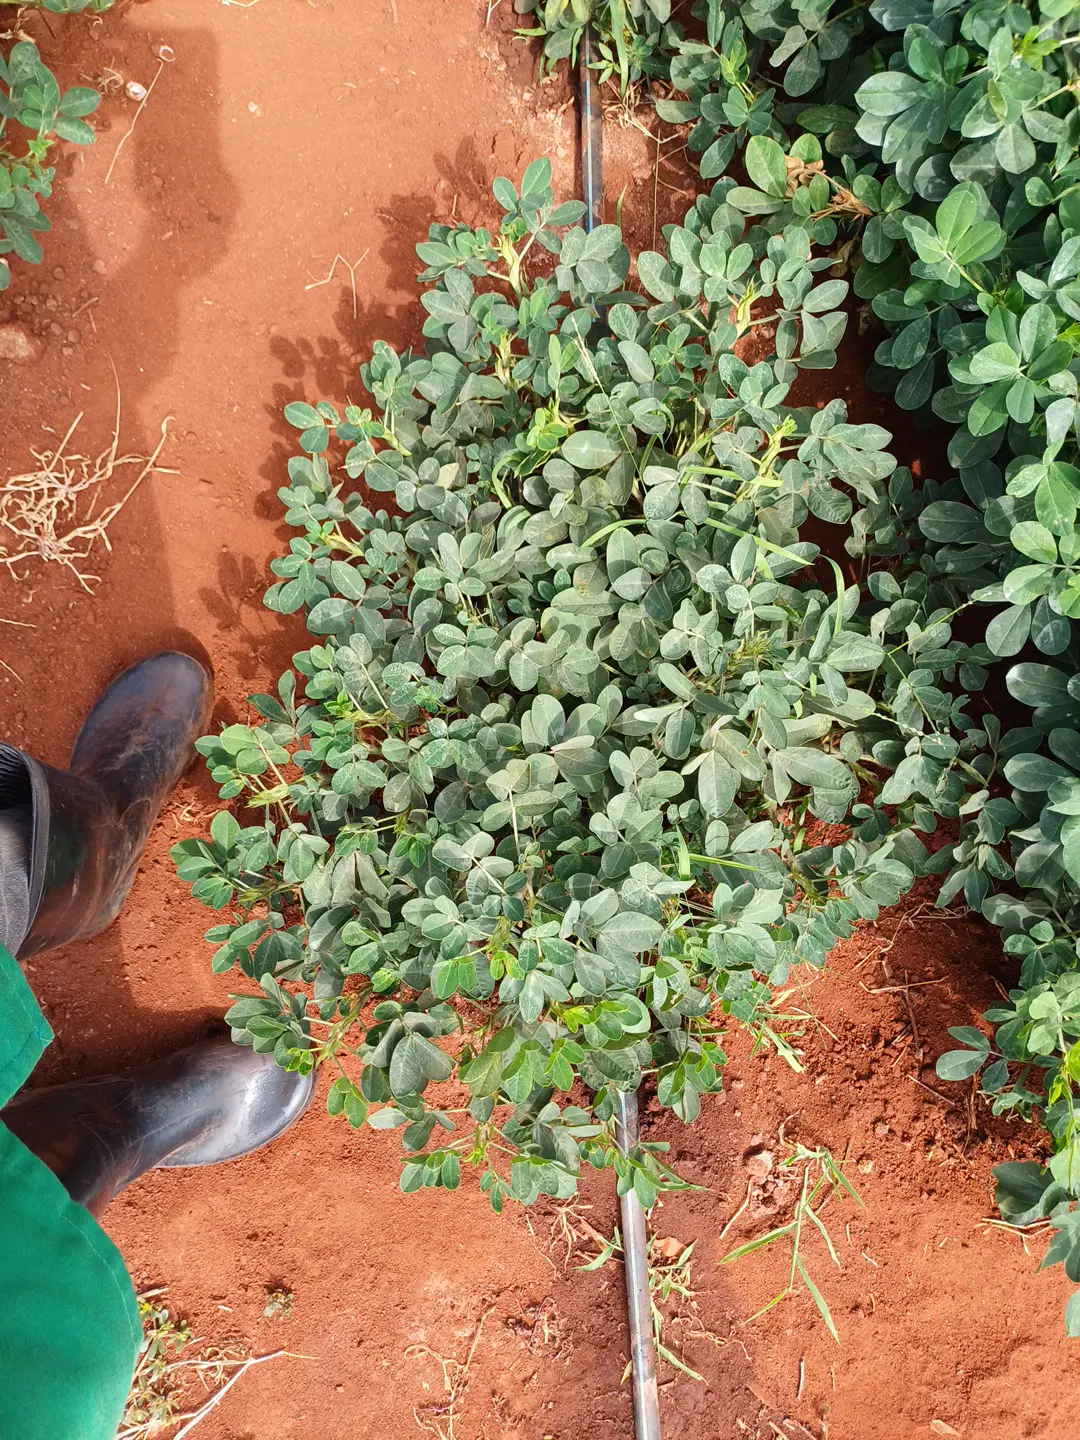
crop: groundnut
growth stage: pegging
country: Kenya
